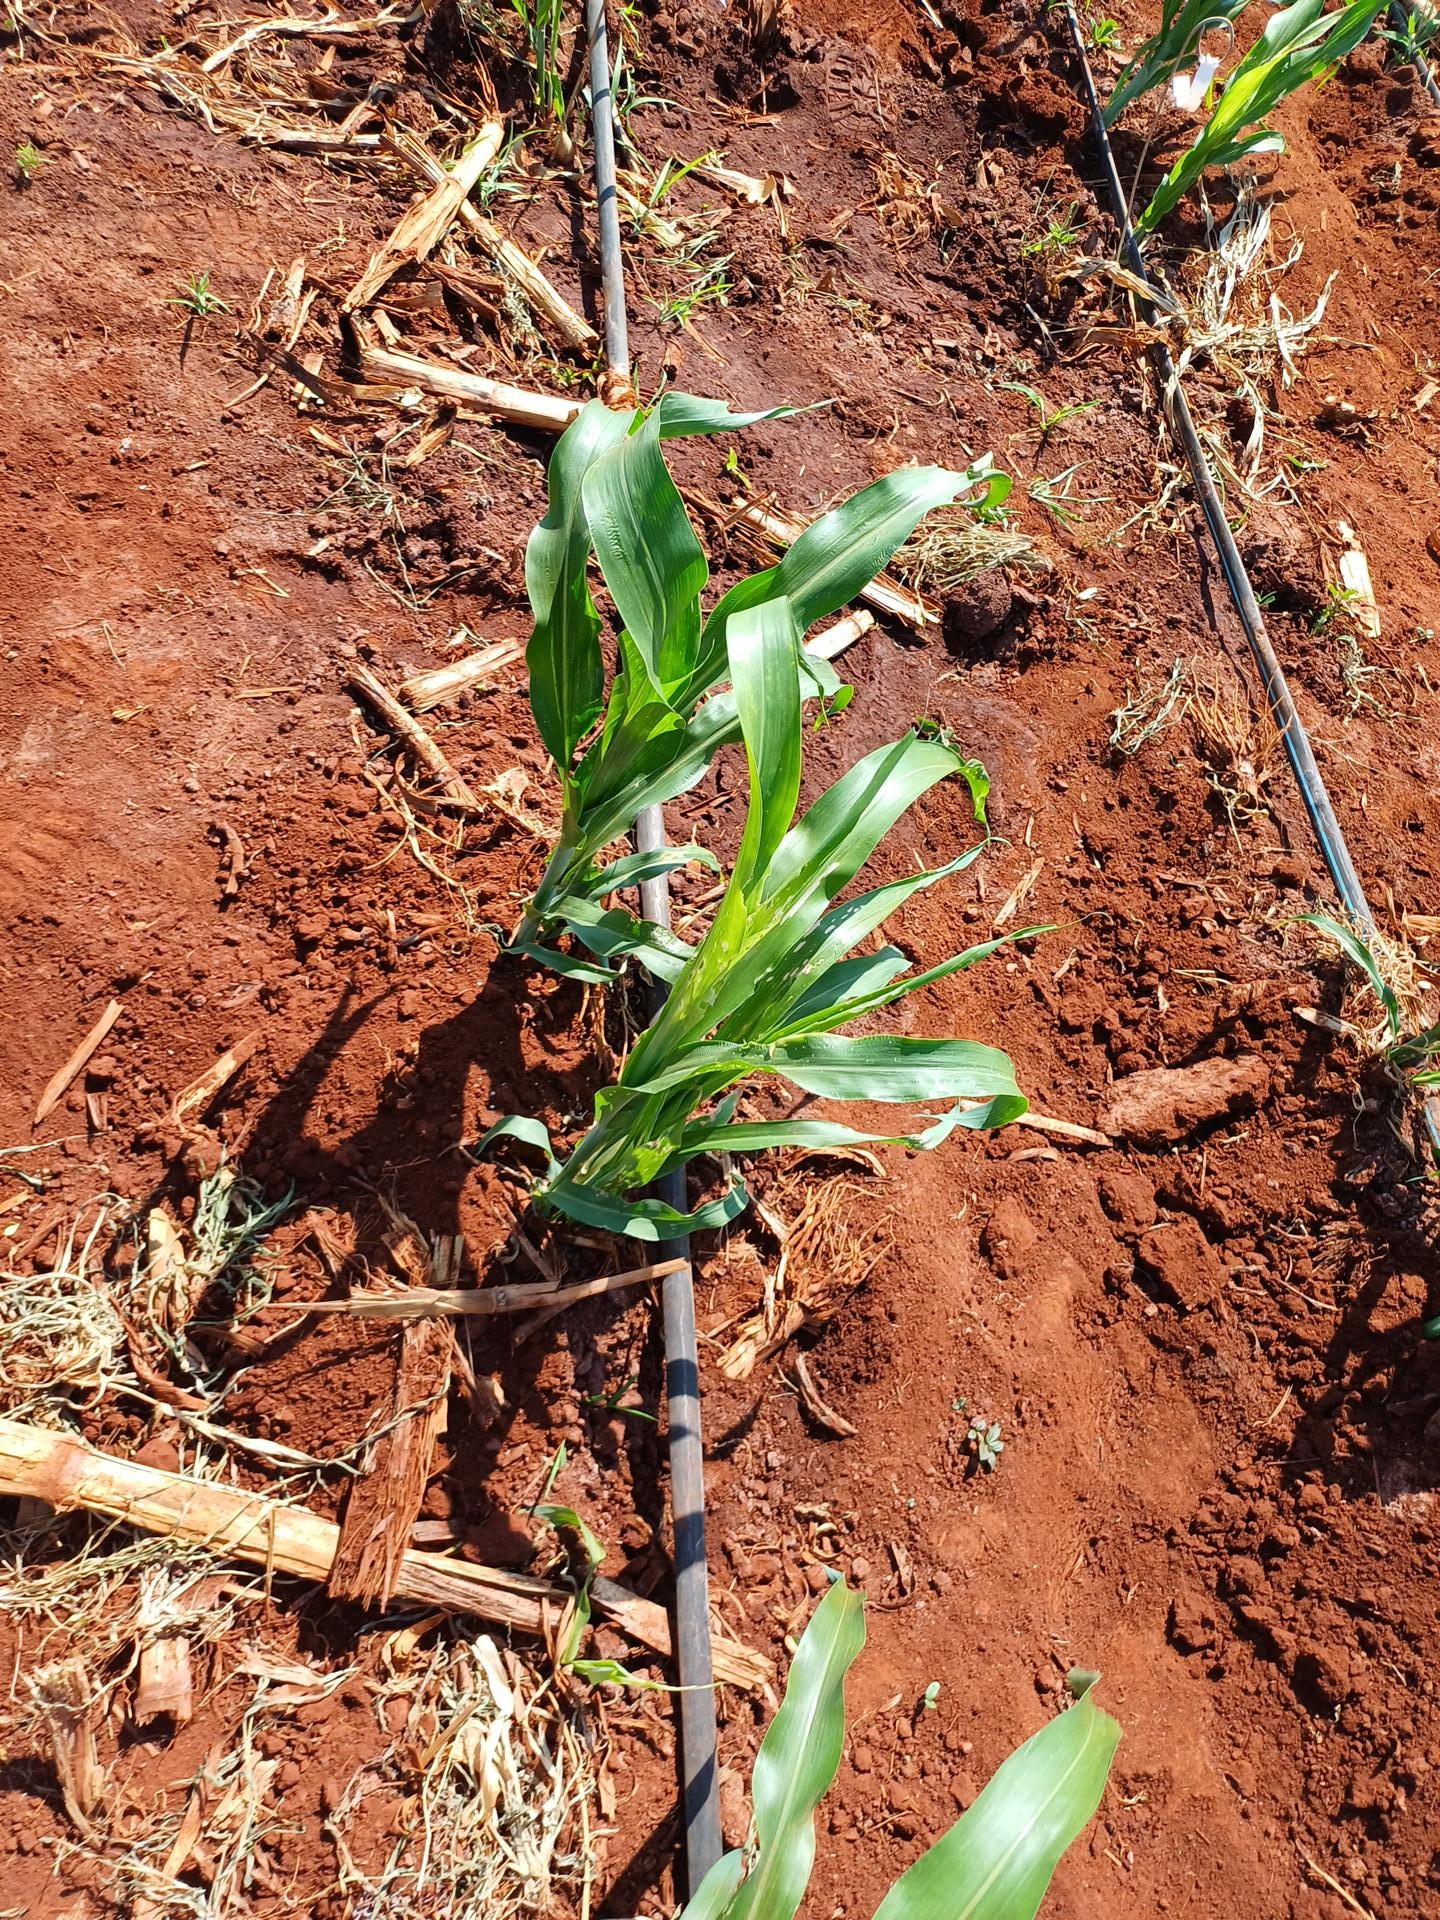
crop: sorghum
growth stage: vegetative
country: Kenya
